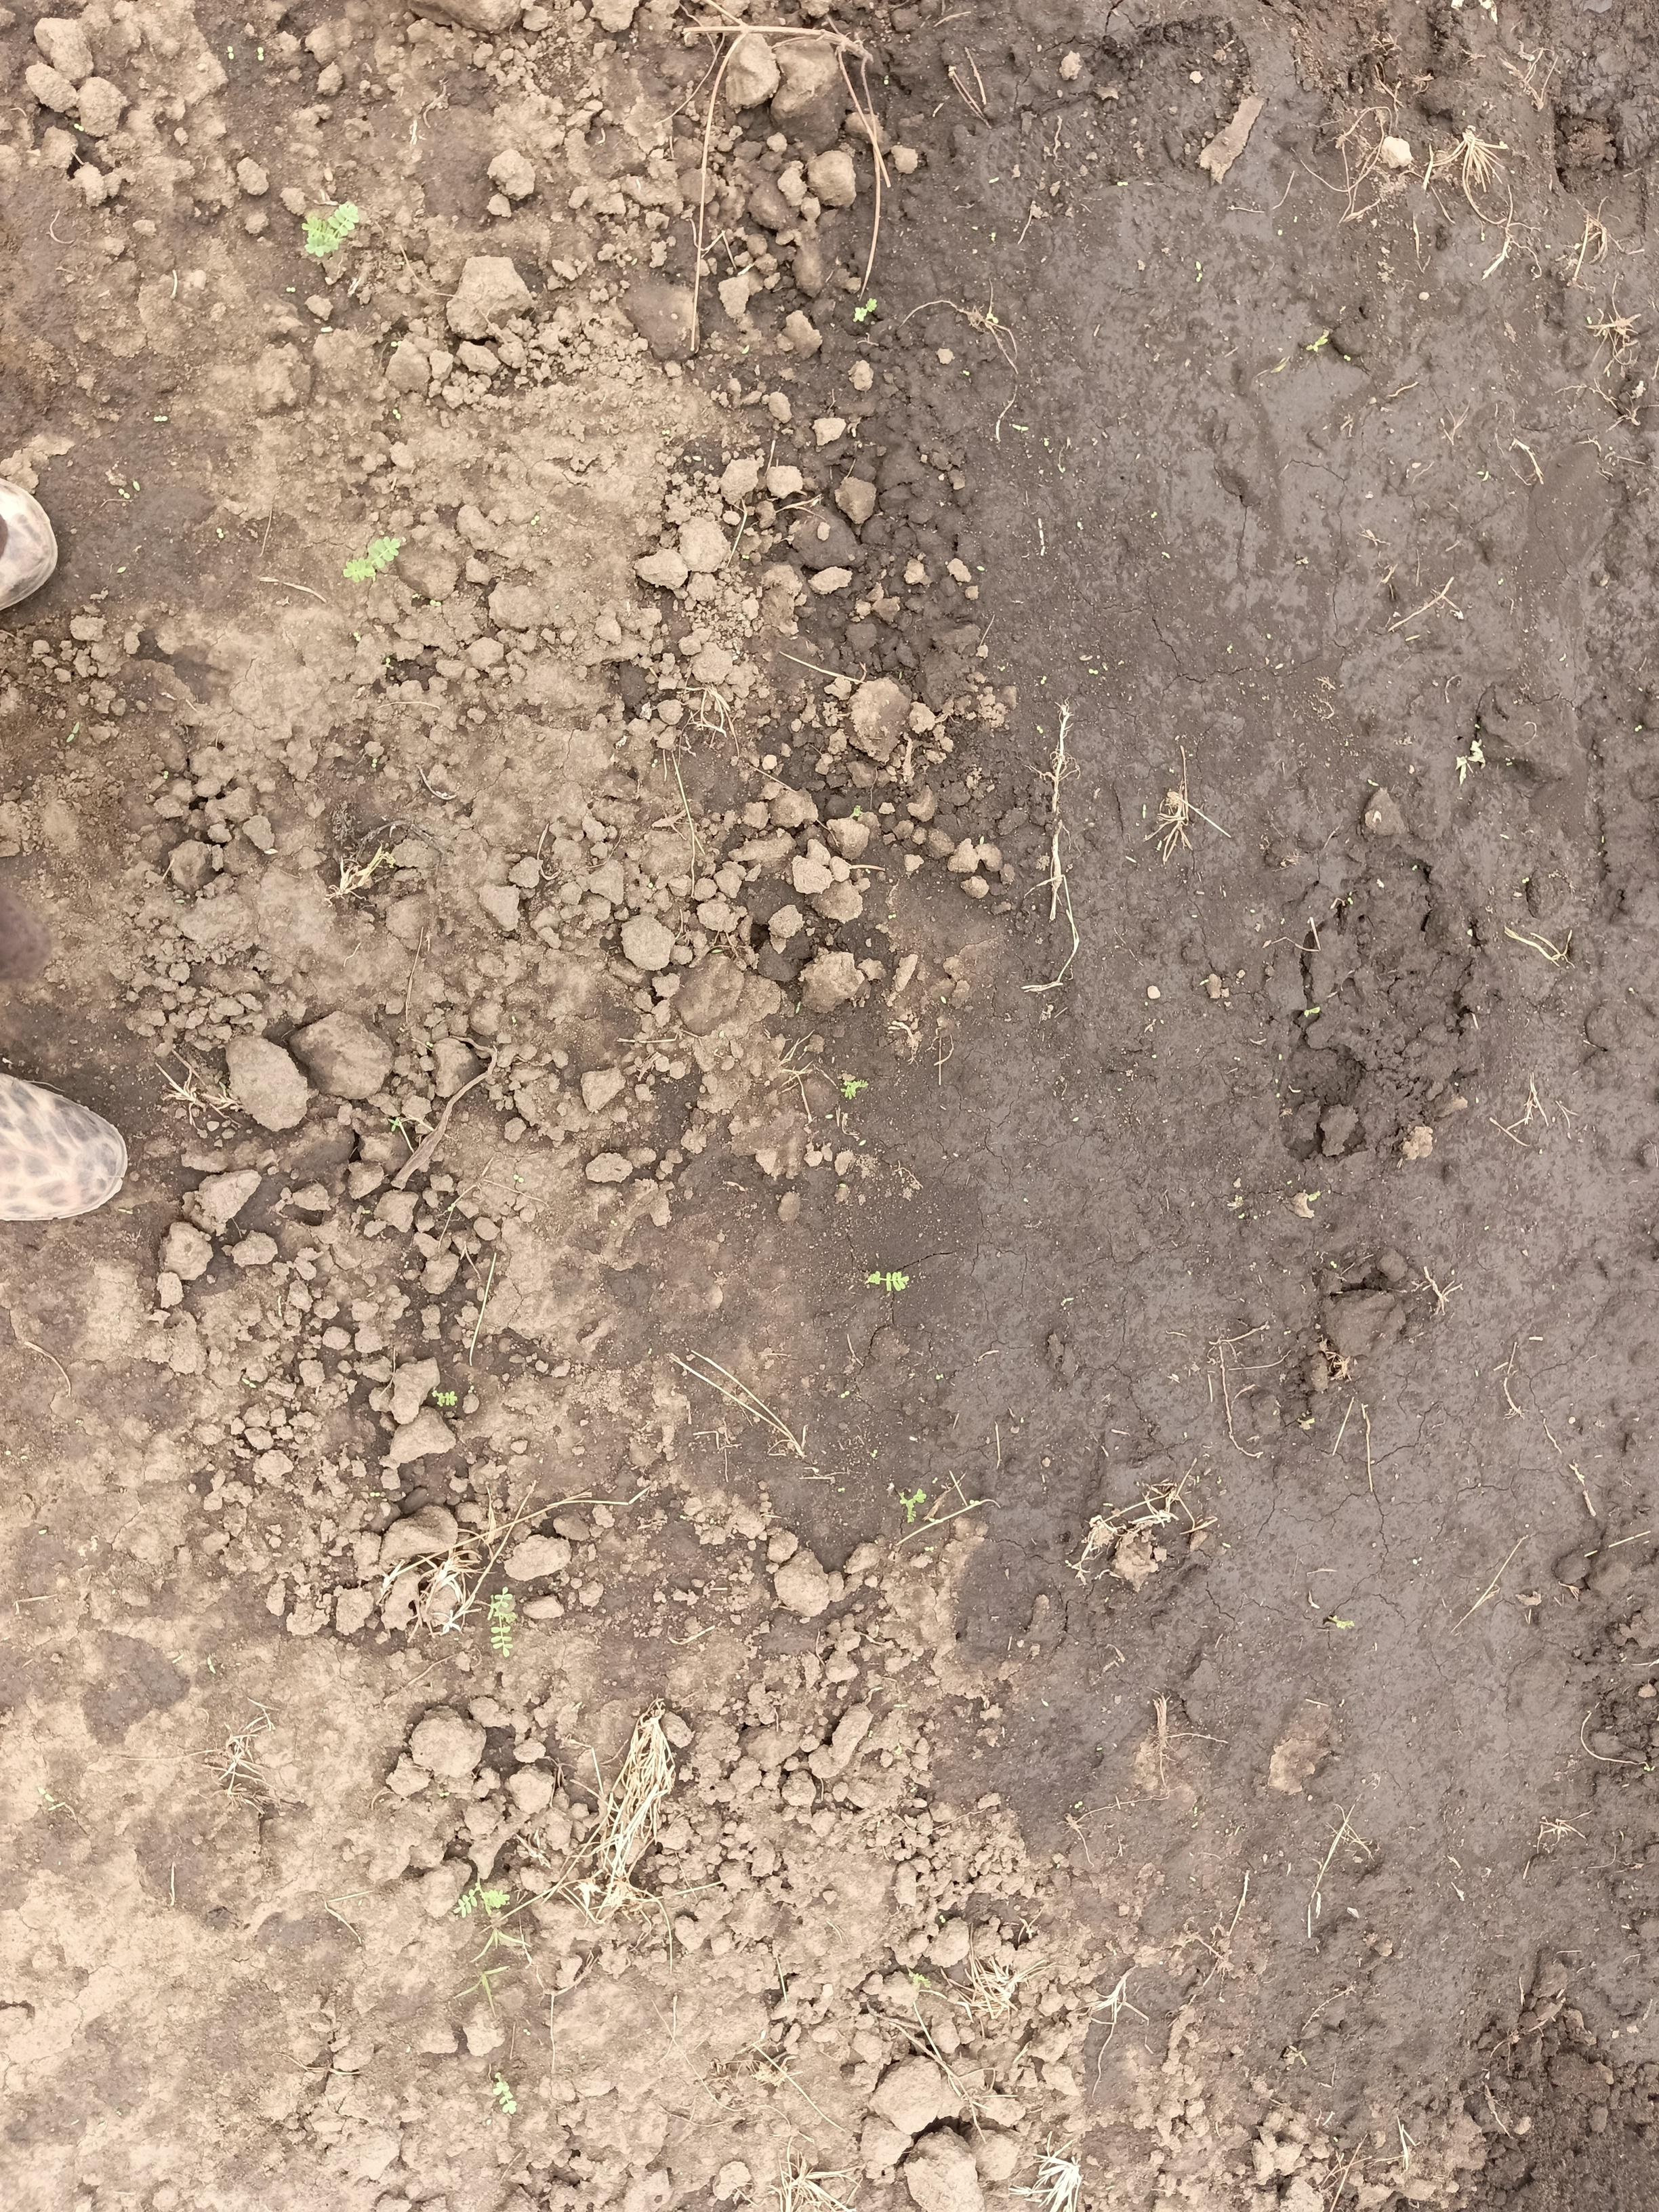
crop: chickpea
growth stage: emergence
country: Tanzania
